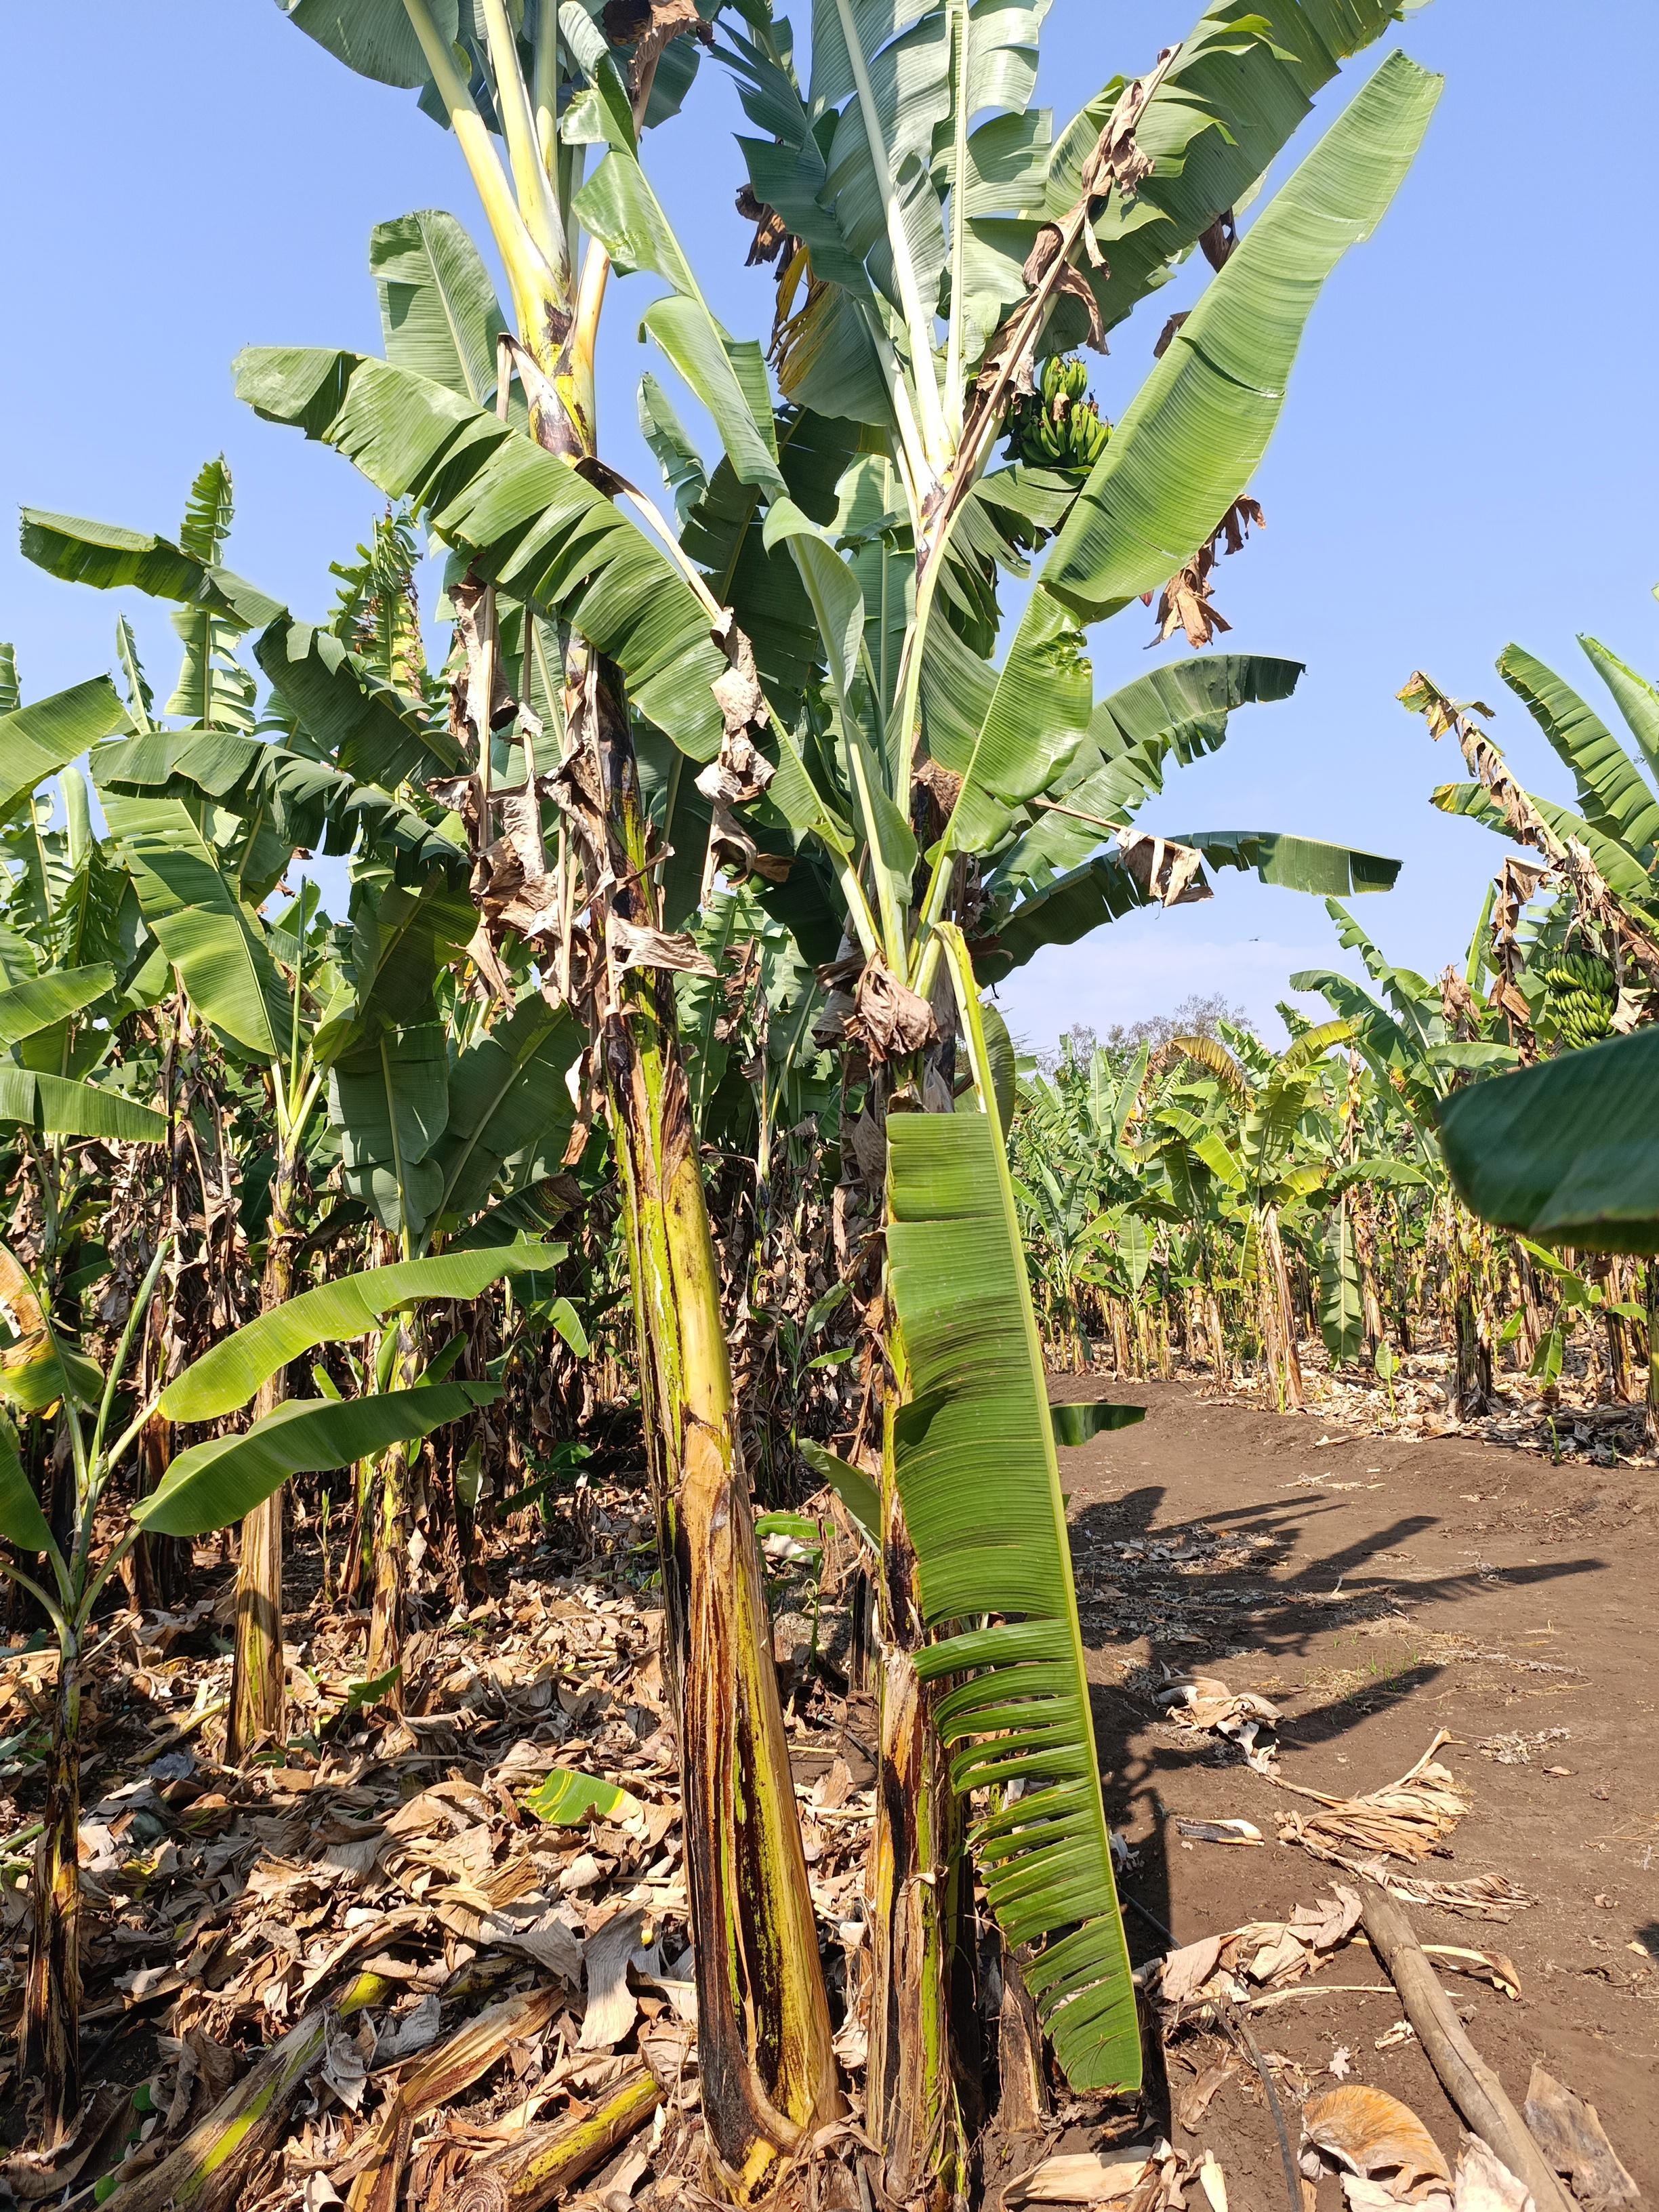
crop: banana
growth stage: development fruit
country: Tanzania
